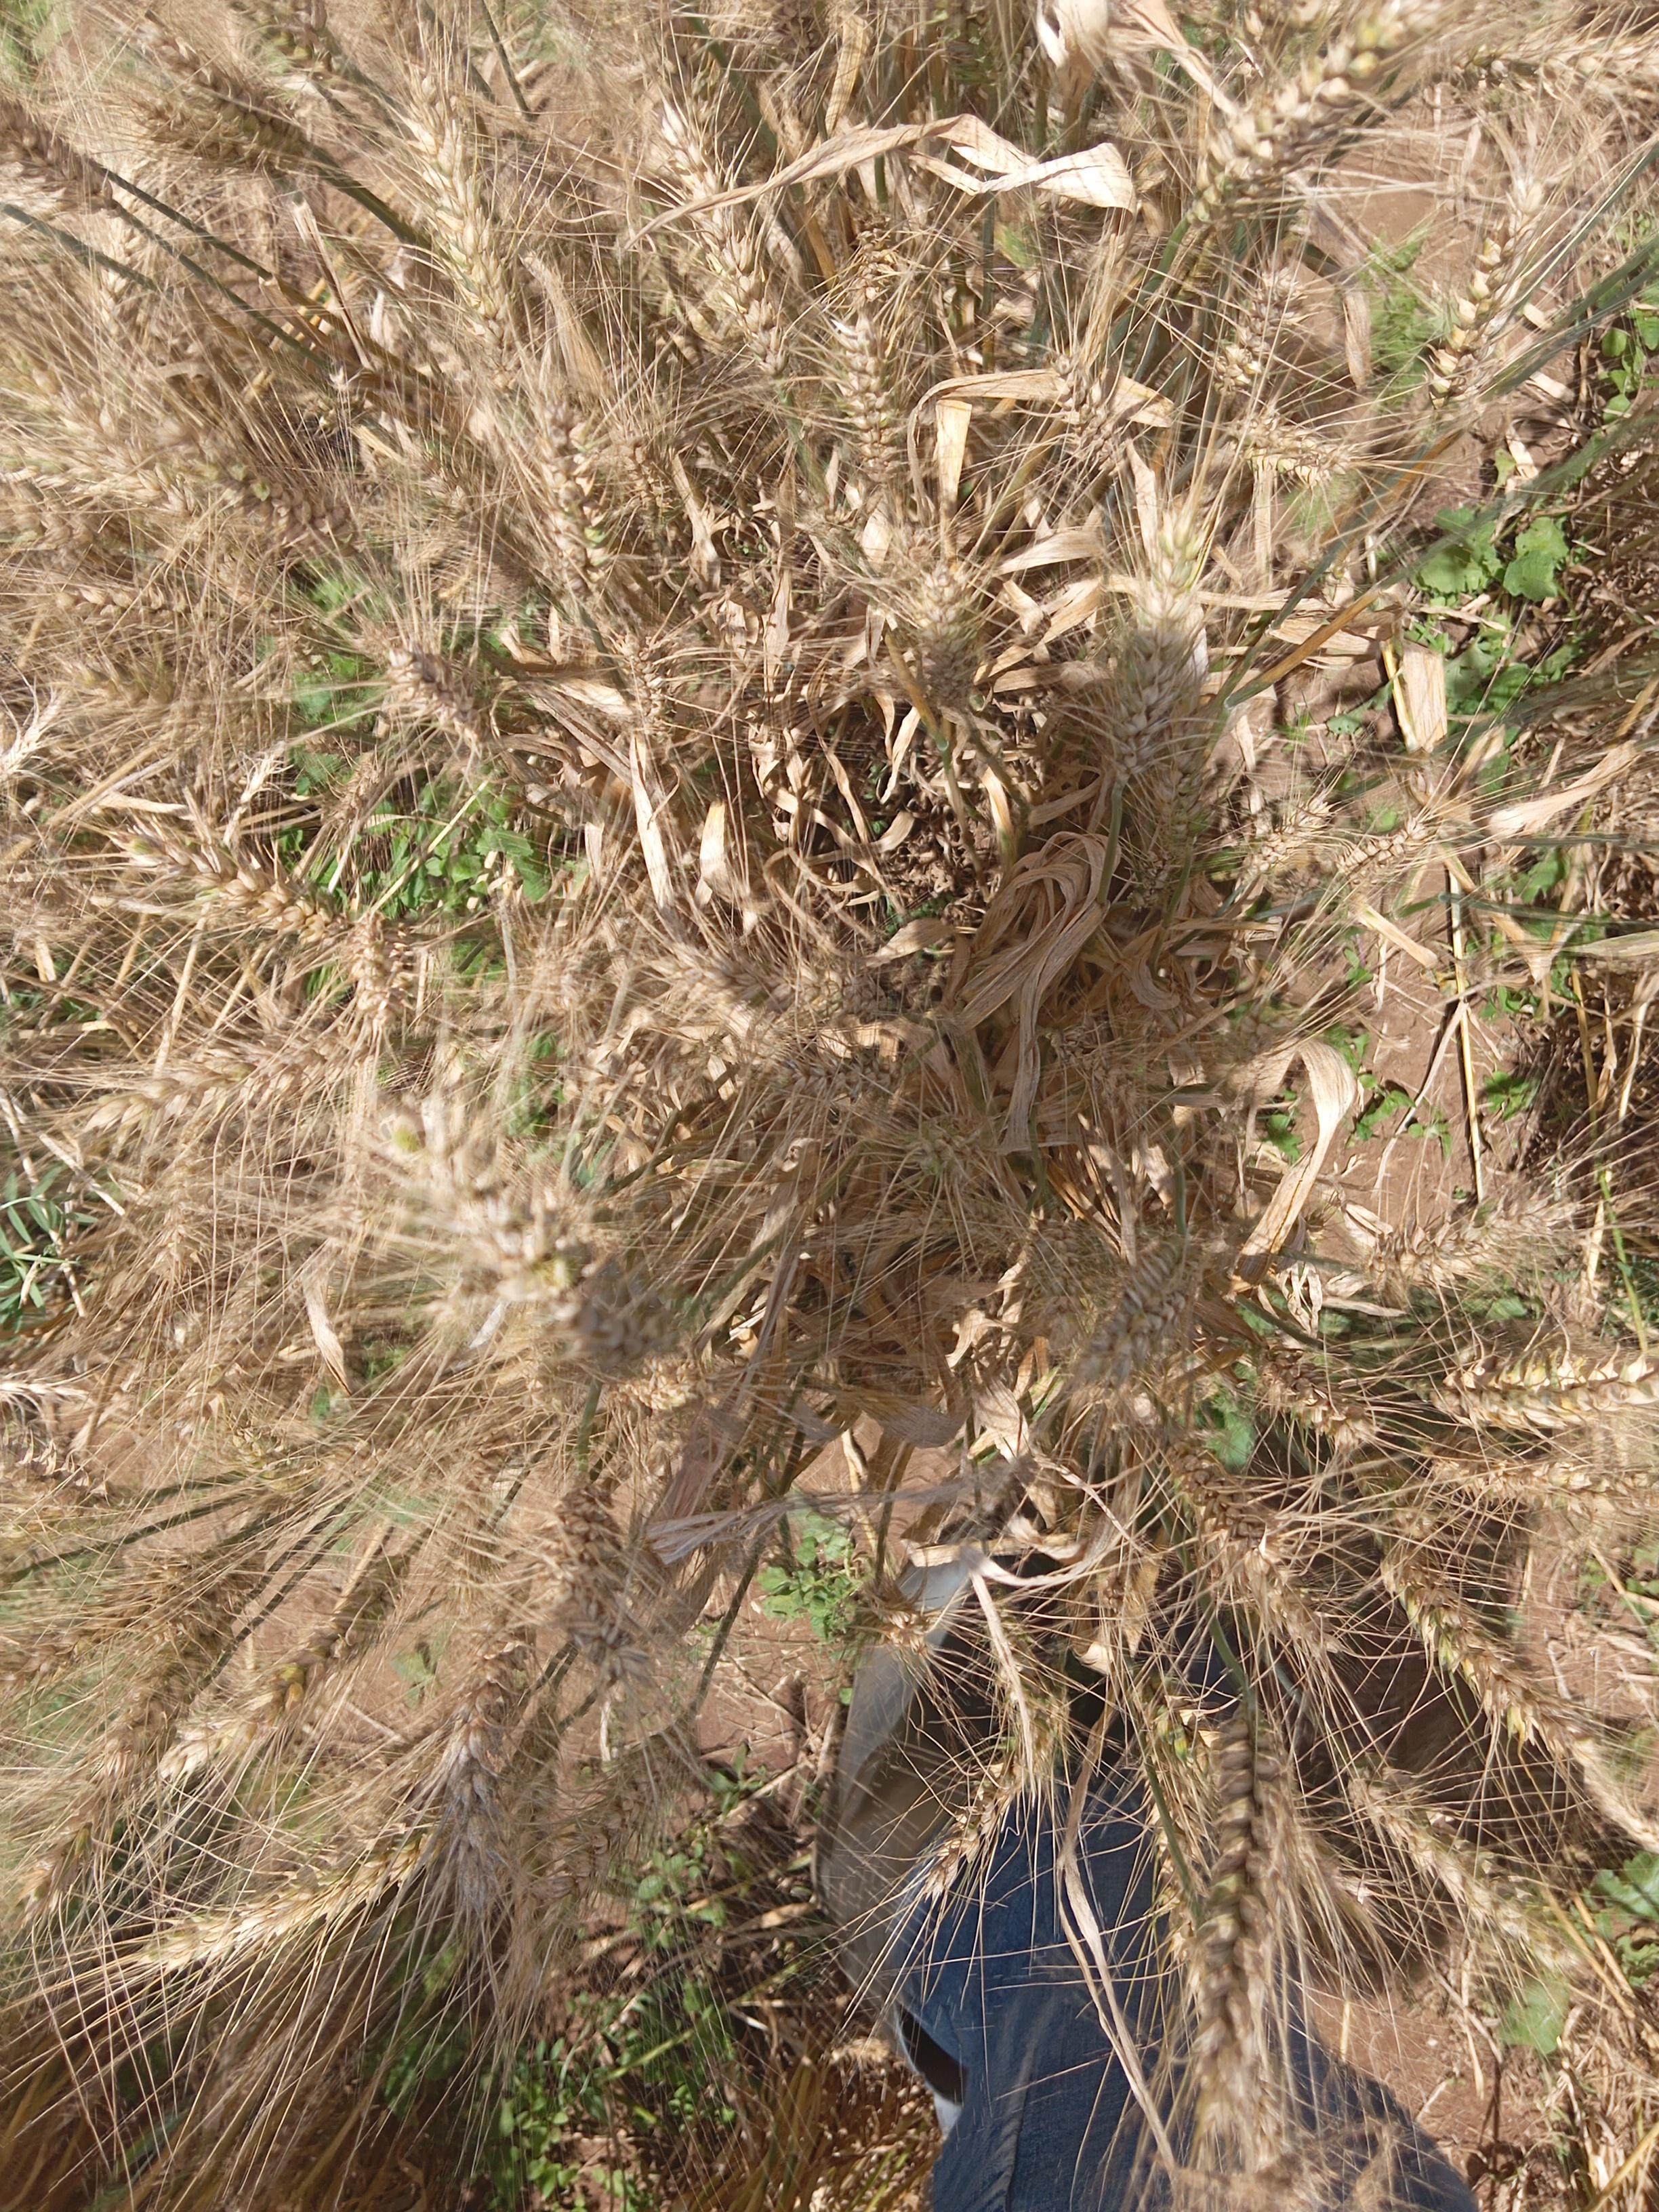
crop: wheat
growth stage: maturity
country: Kenya
